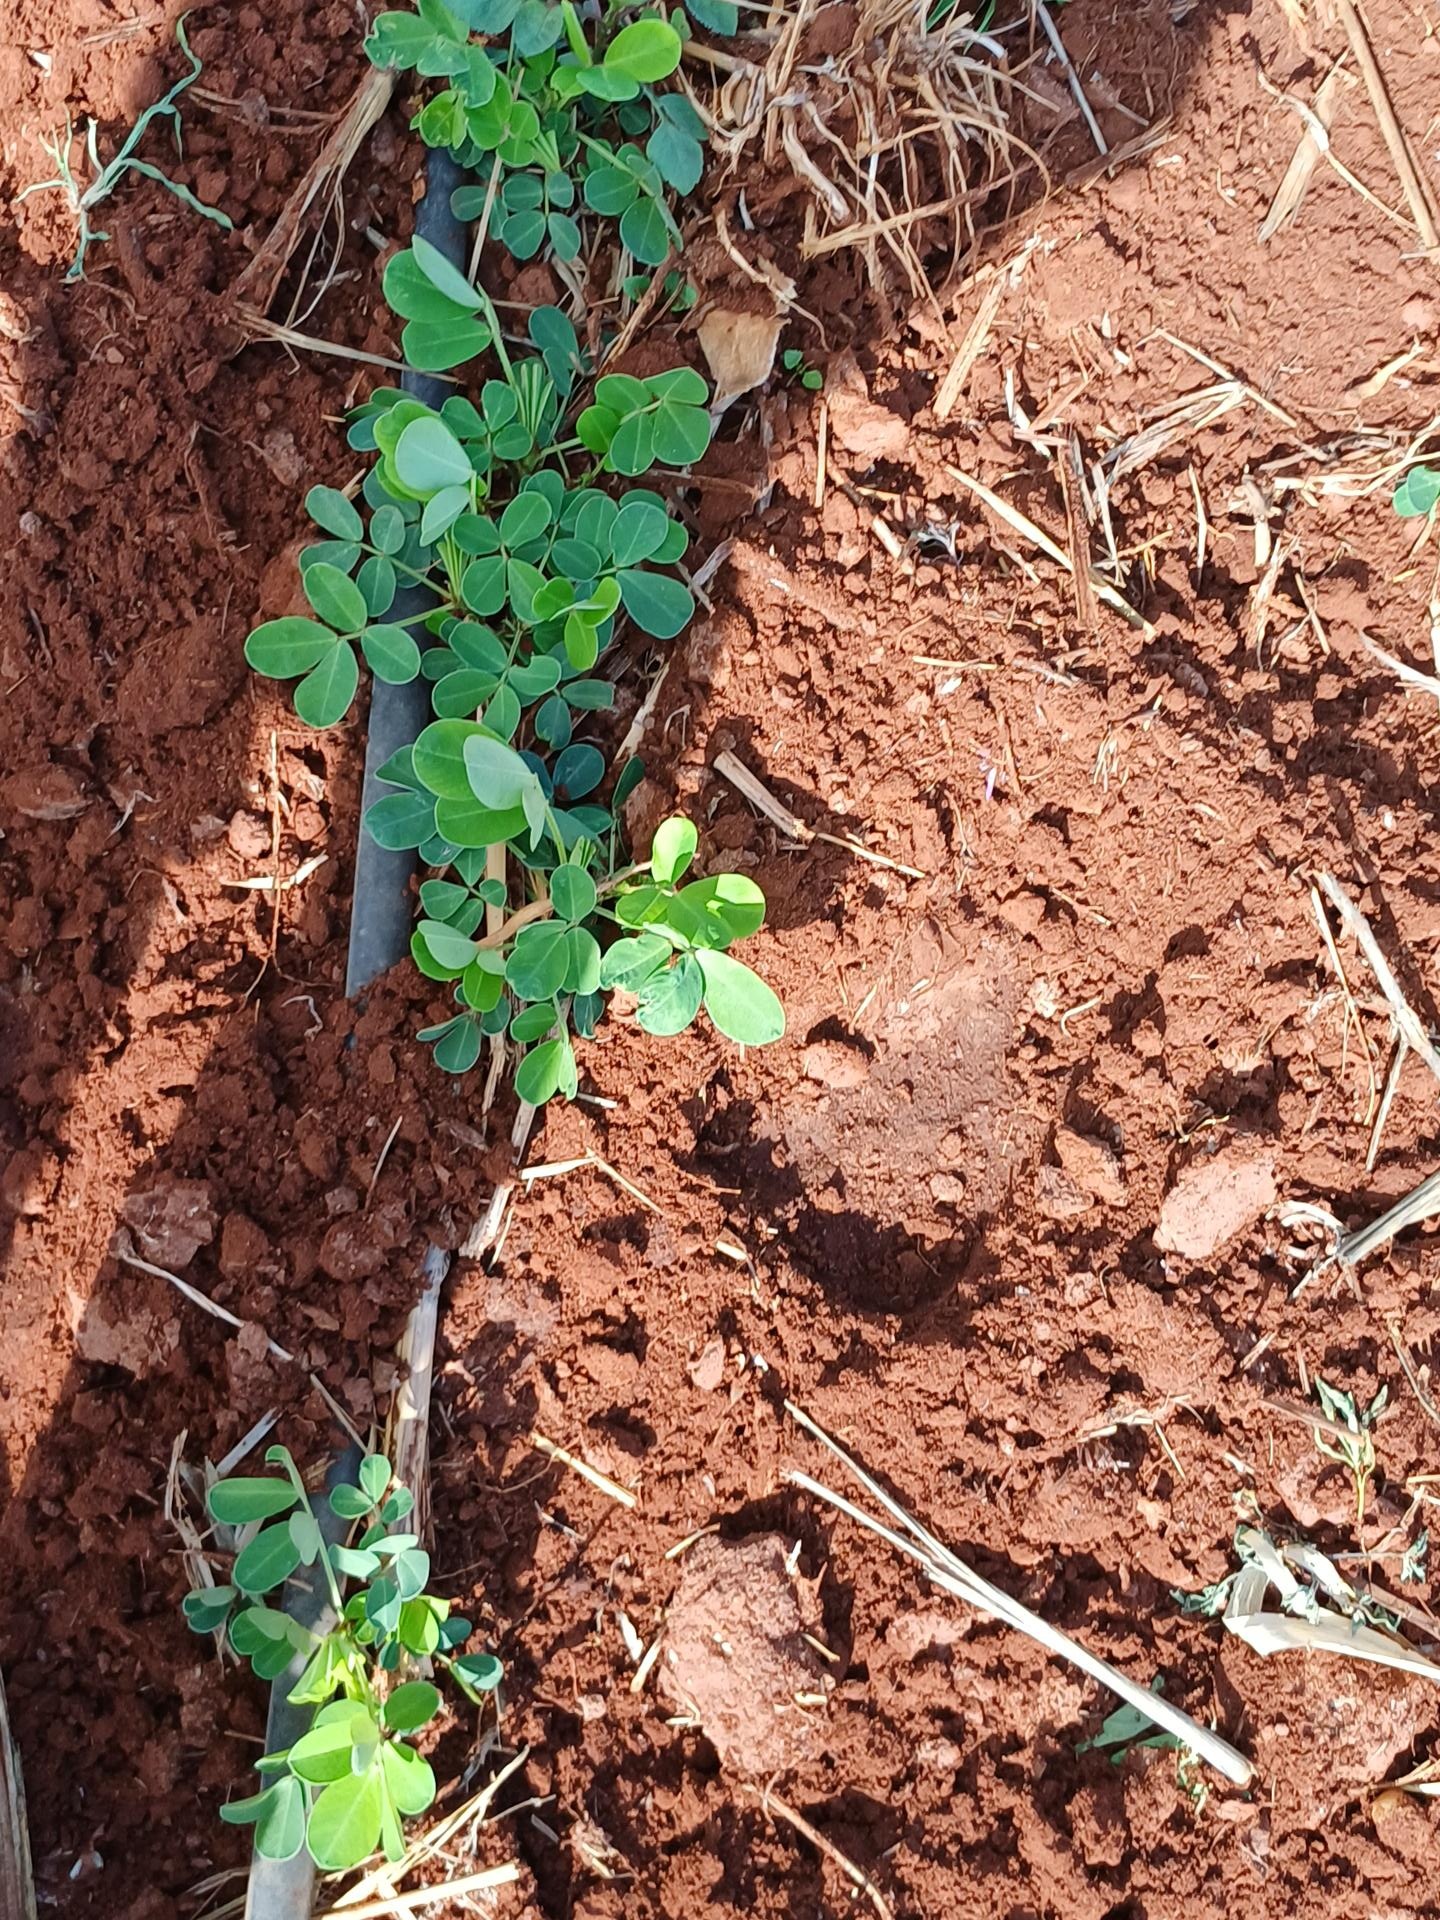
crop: groundnut
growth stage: vegetative
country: Kenya
